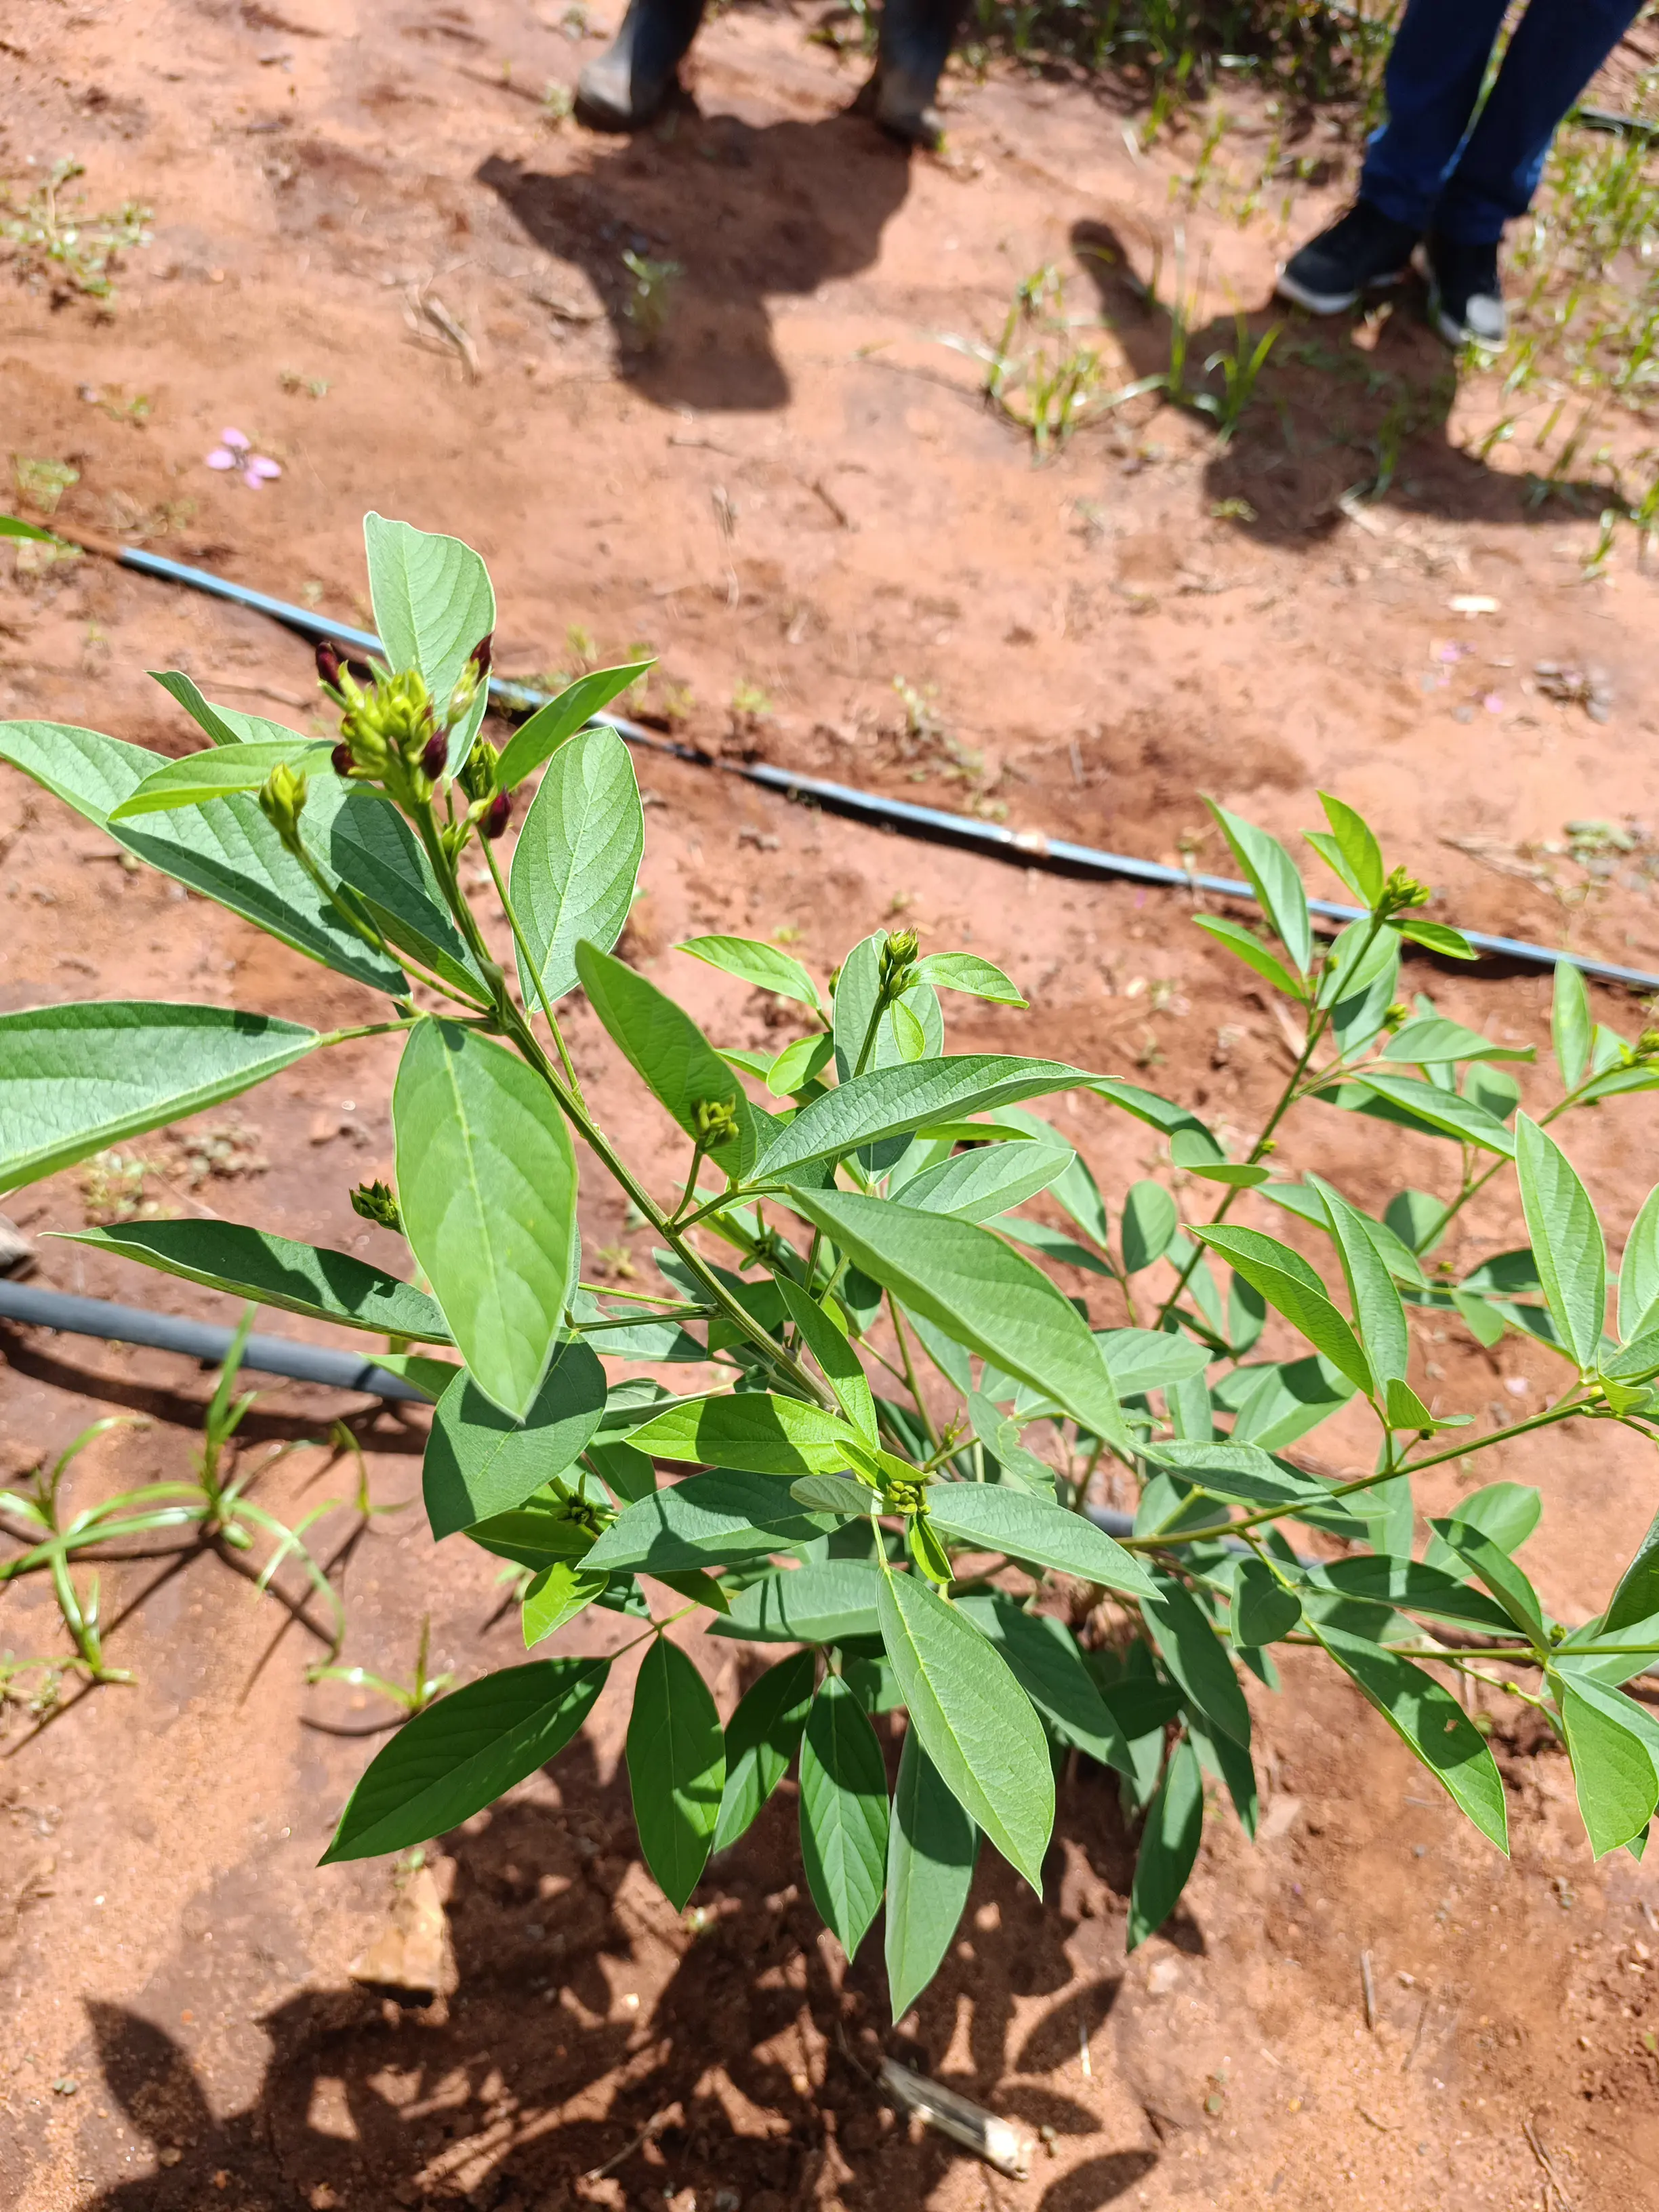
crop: pigeonpea
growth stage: flowering
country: Kenya
